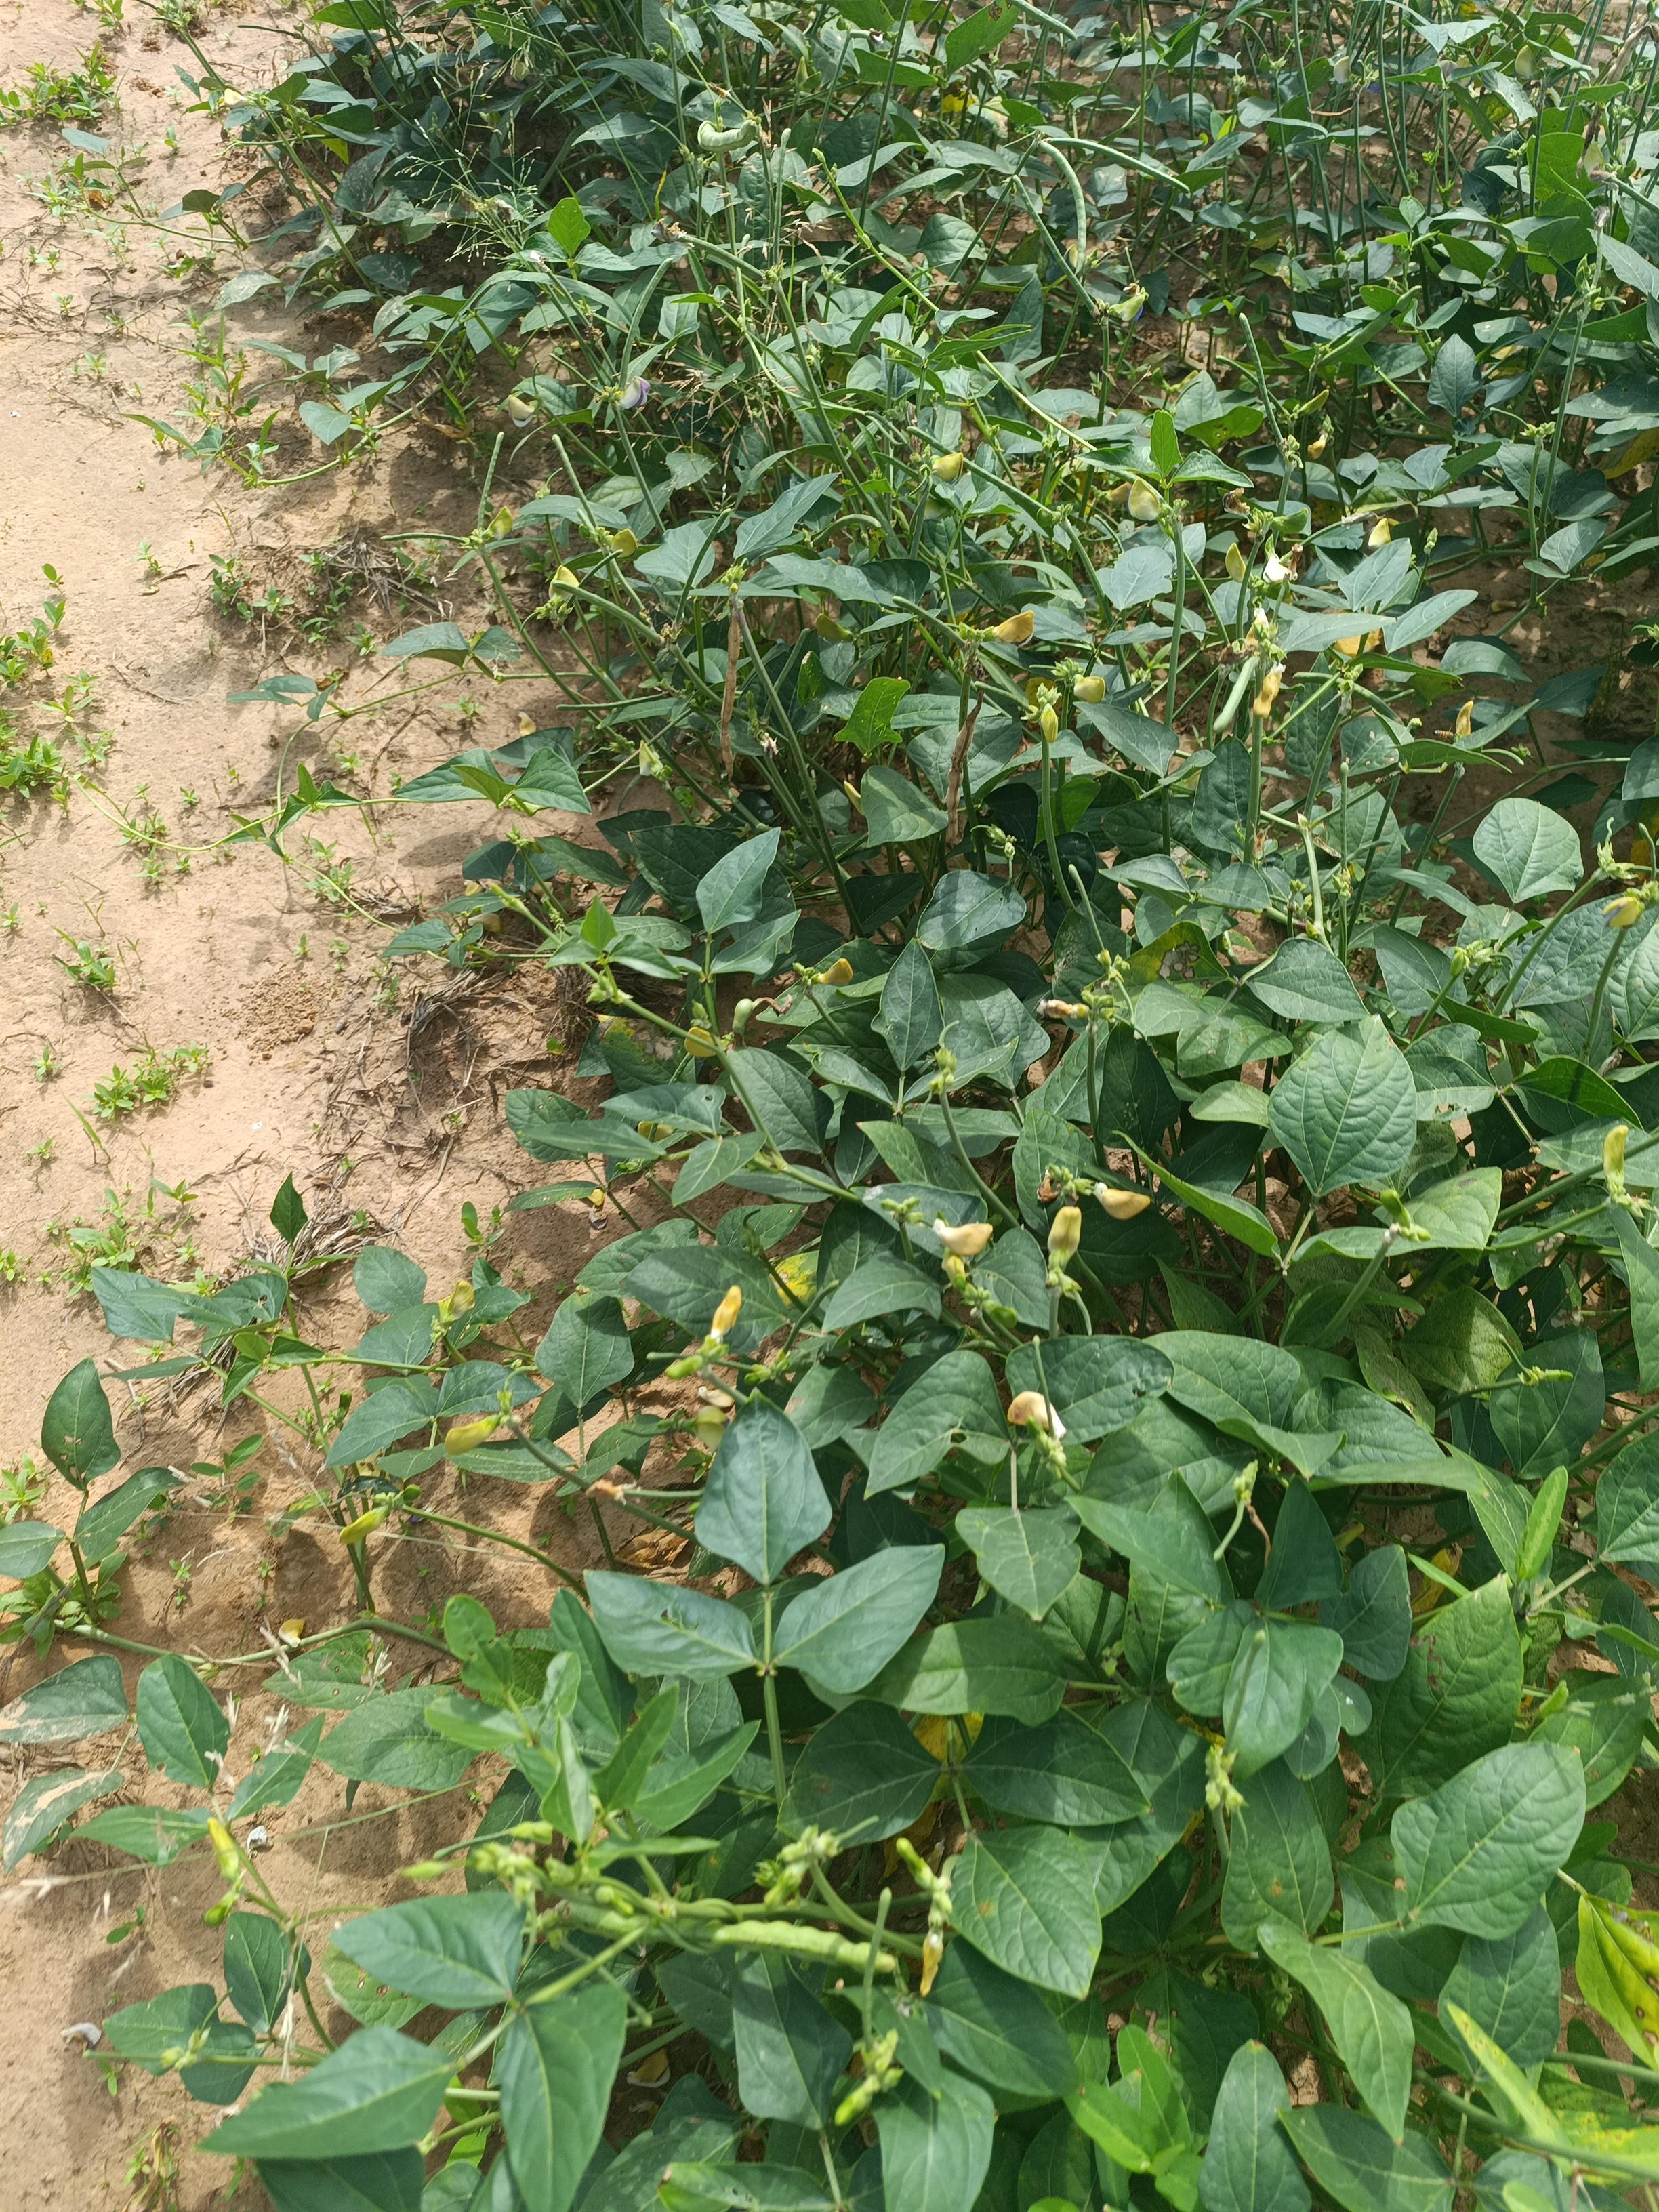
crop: cowpea
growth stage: development pod
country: Nigeria
